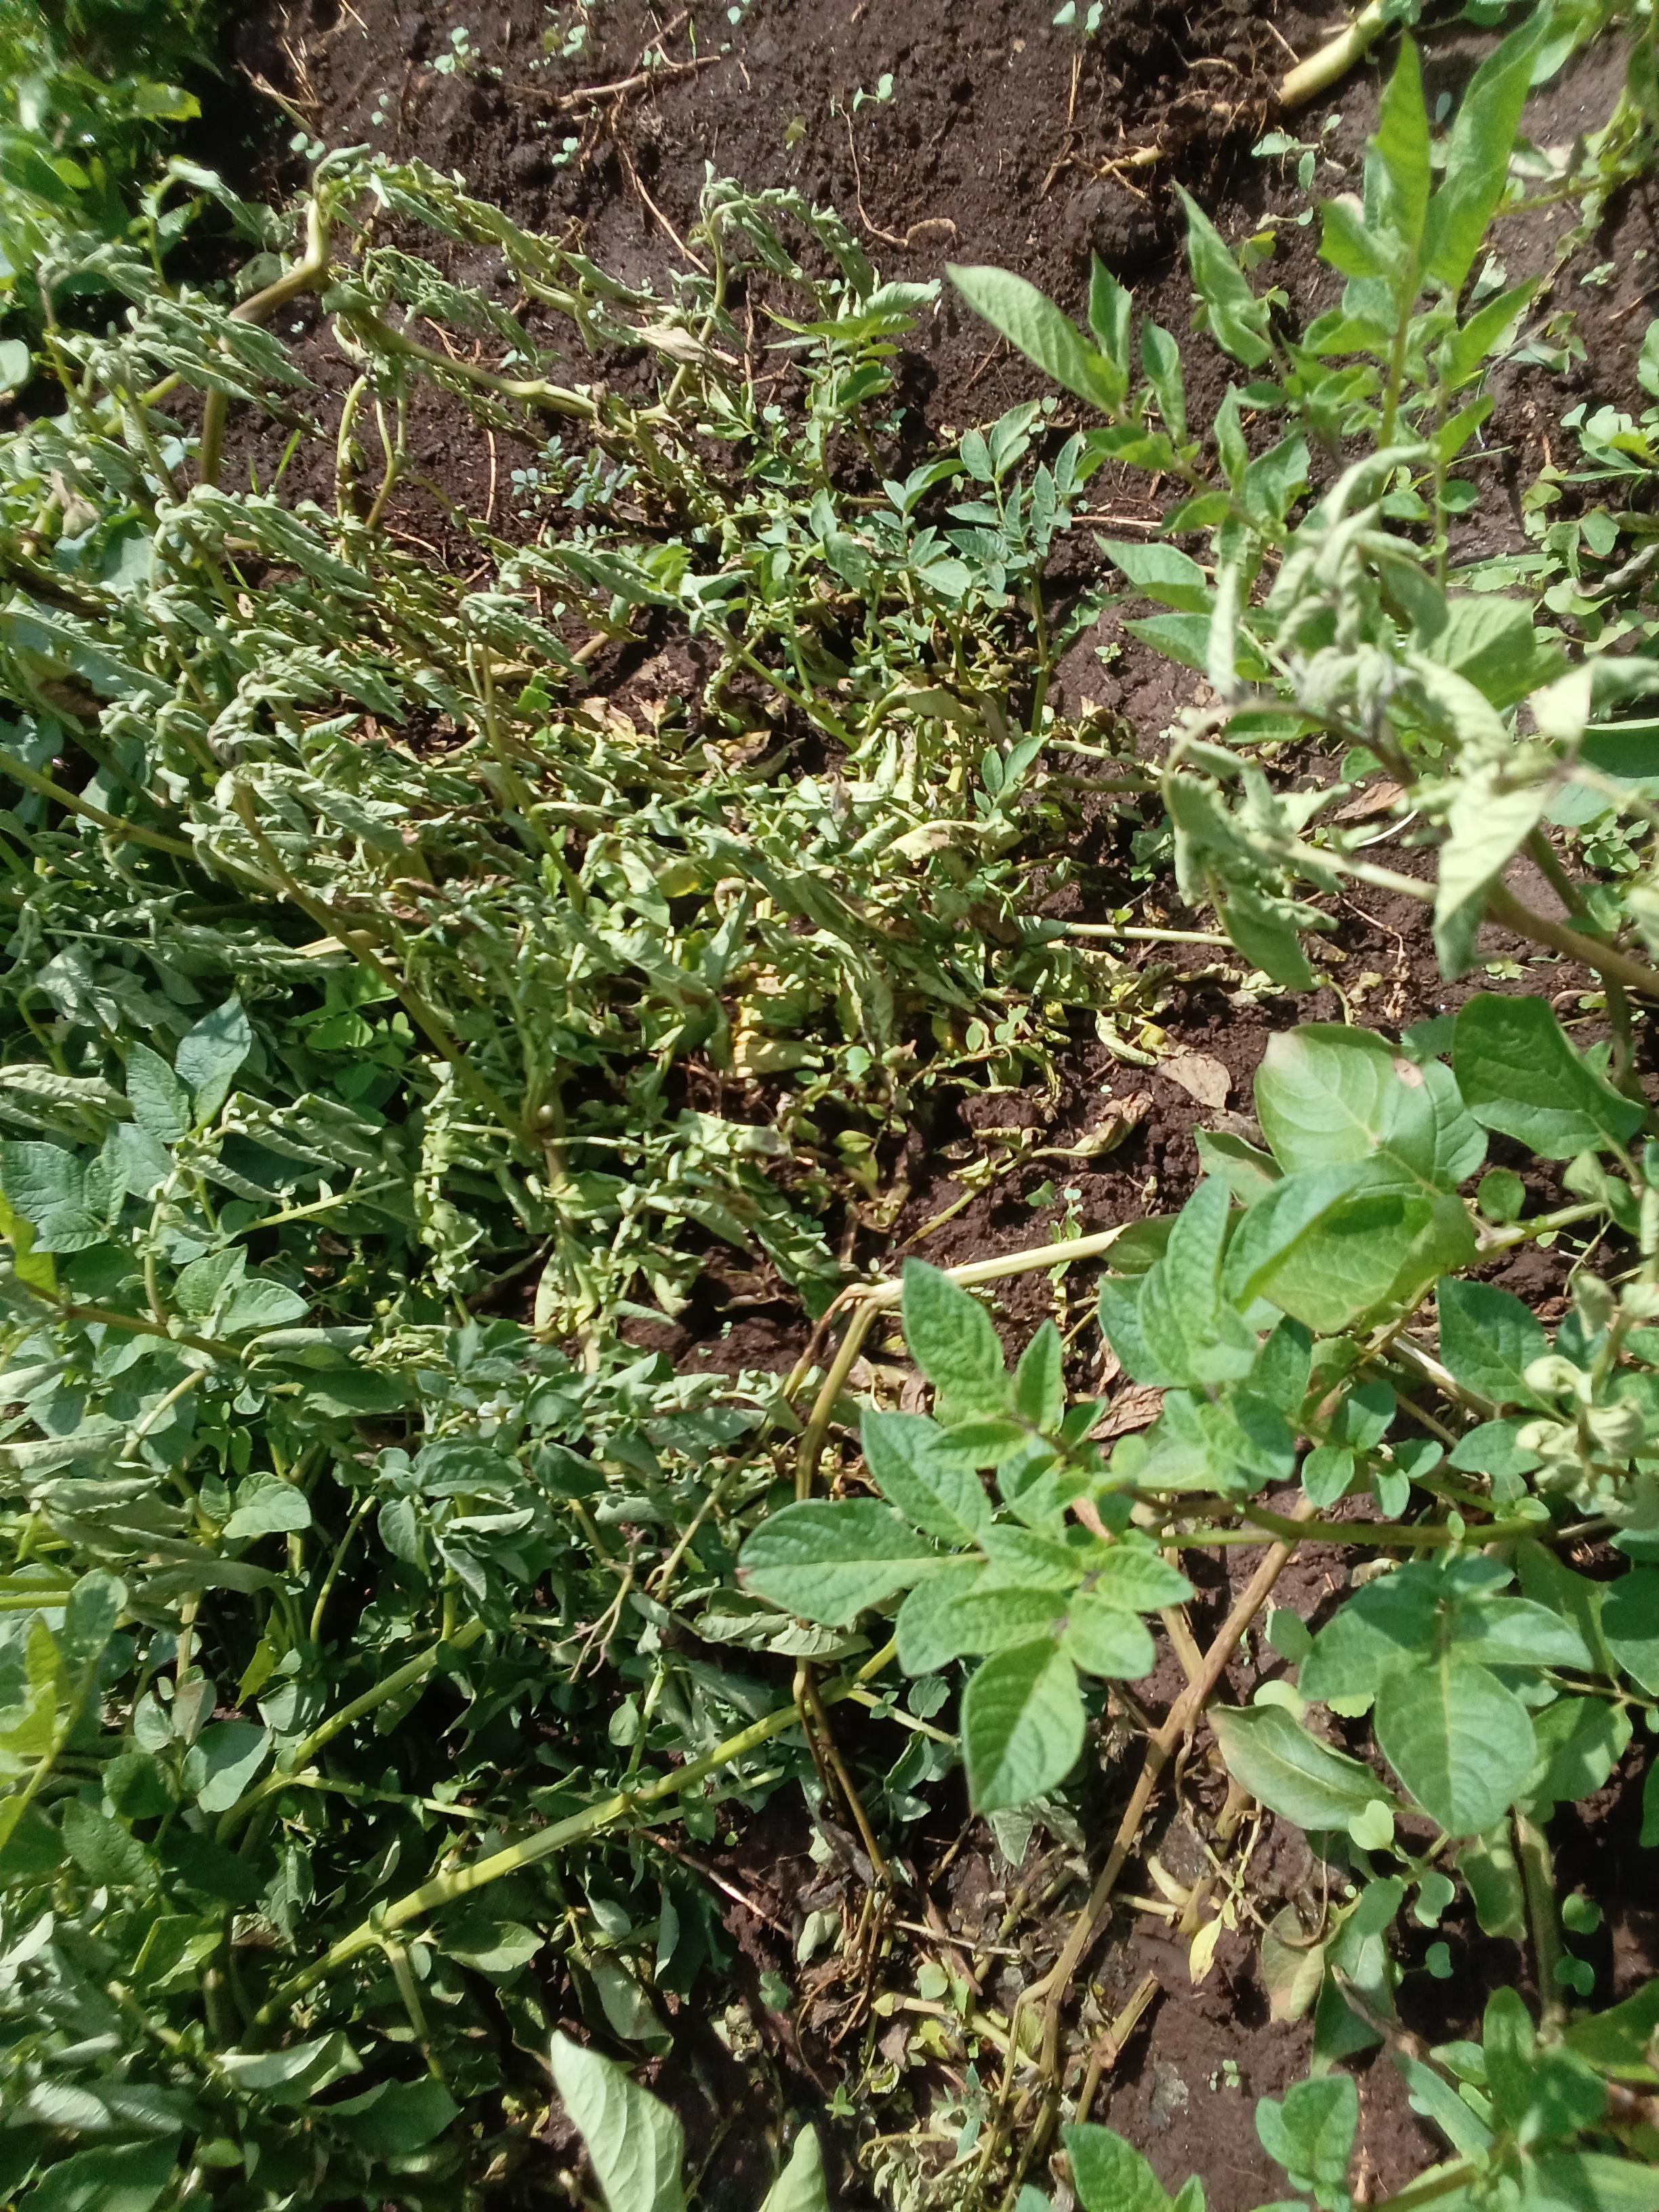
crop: potato
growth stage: vegetative
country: Kenya
